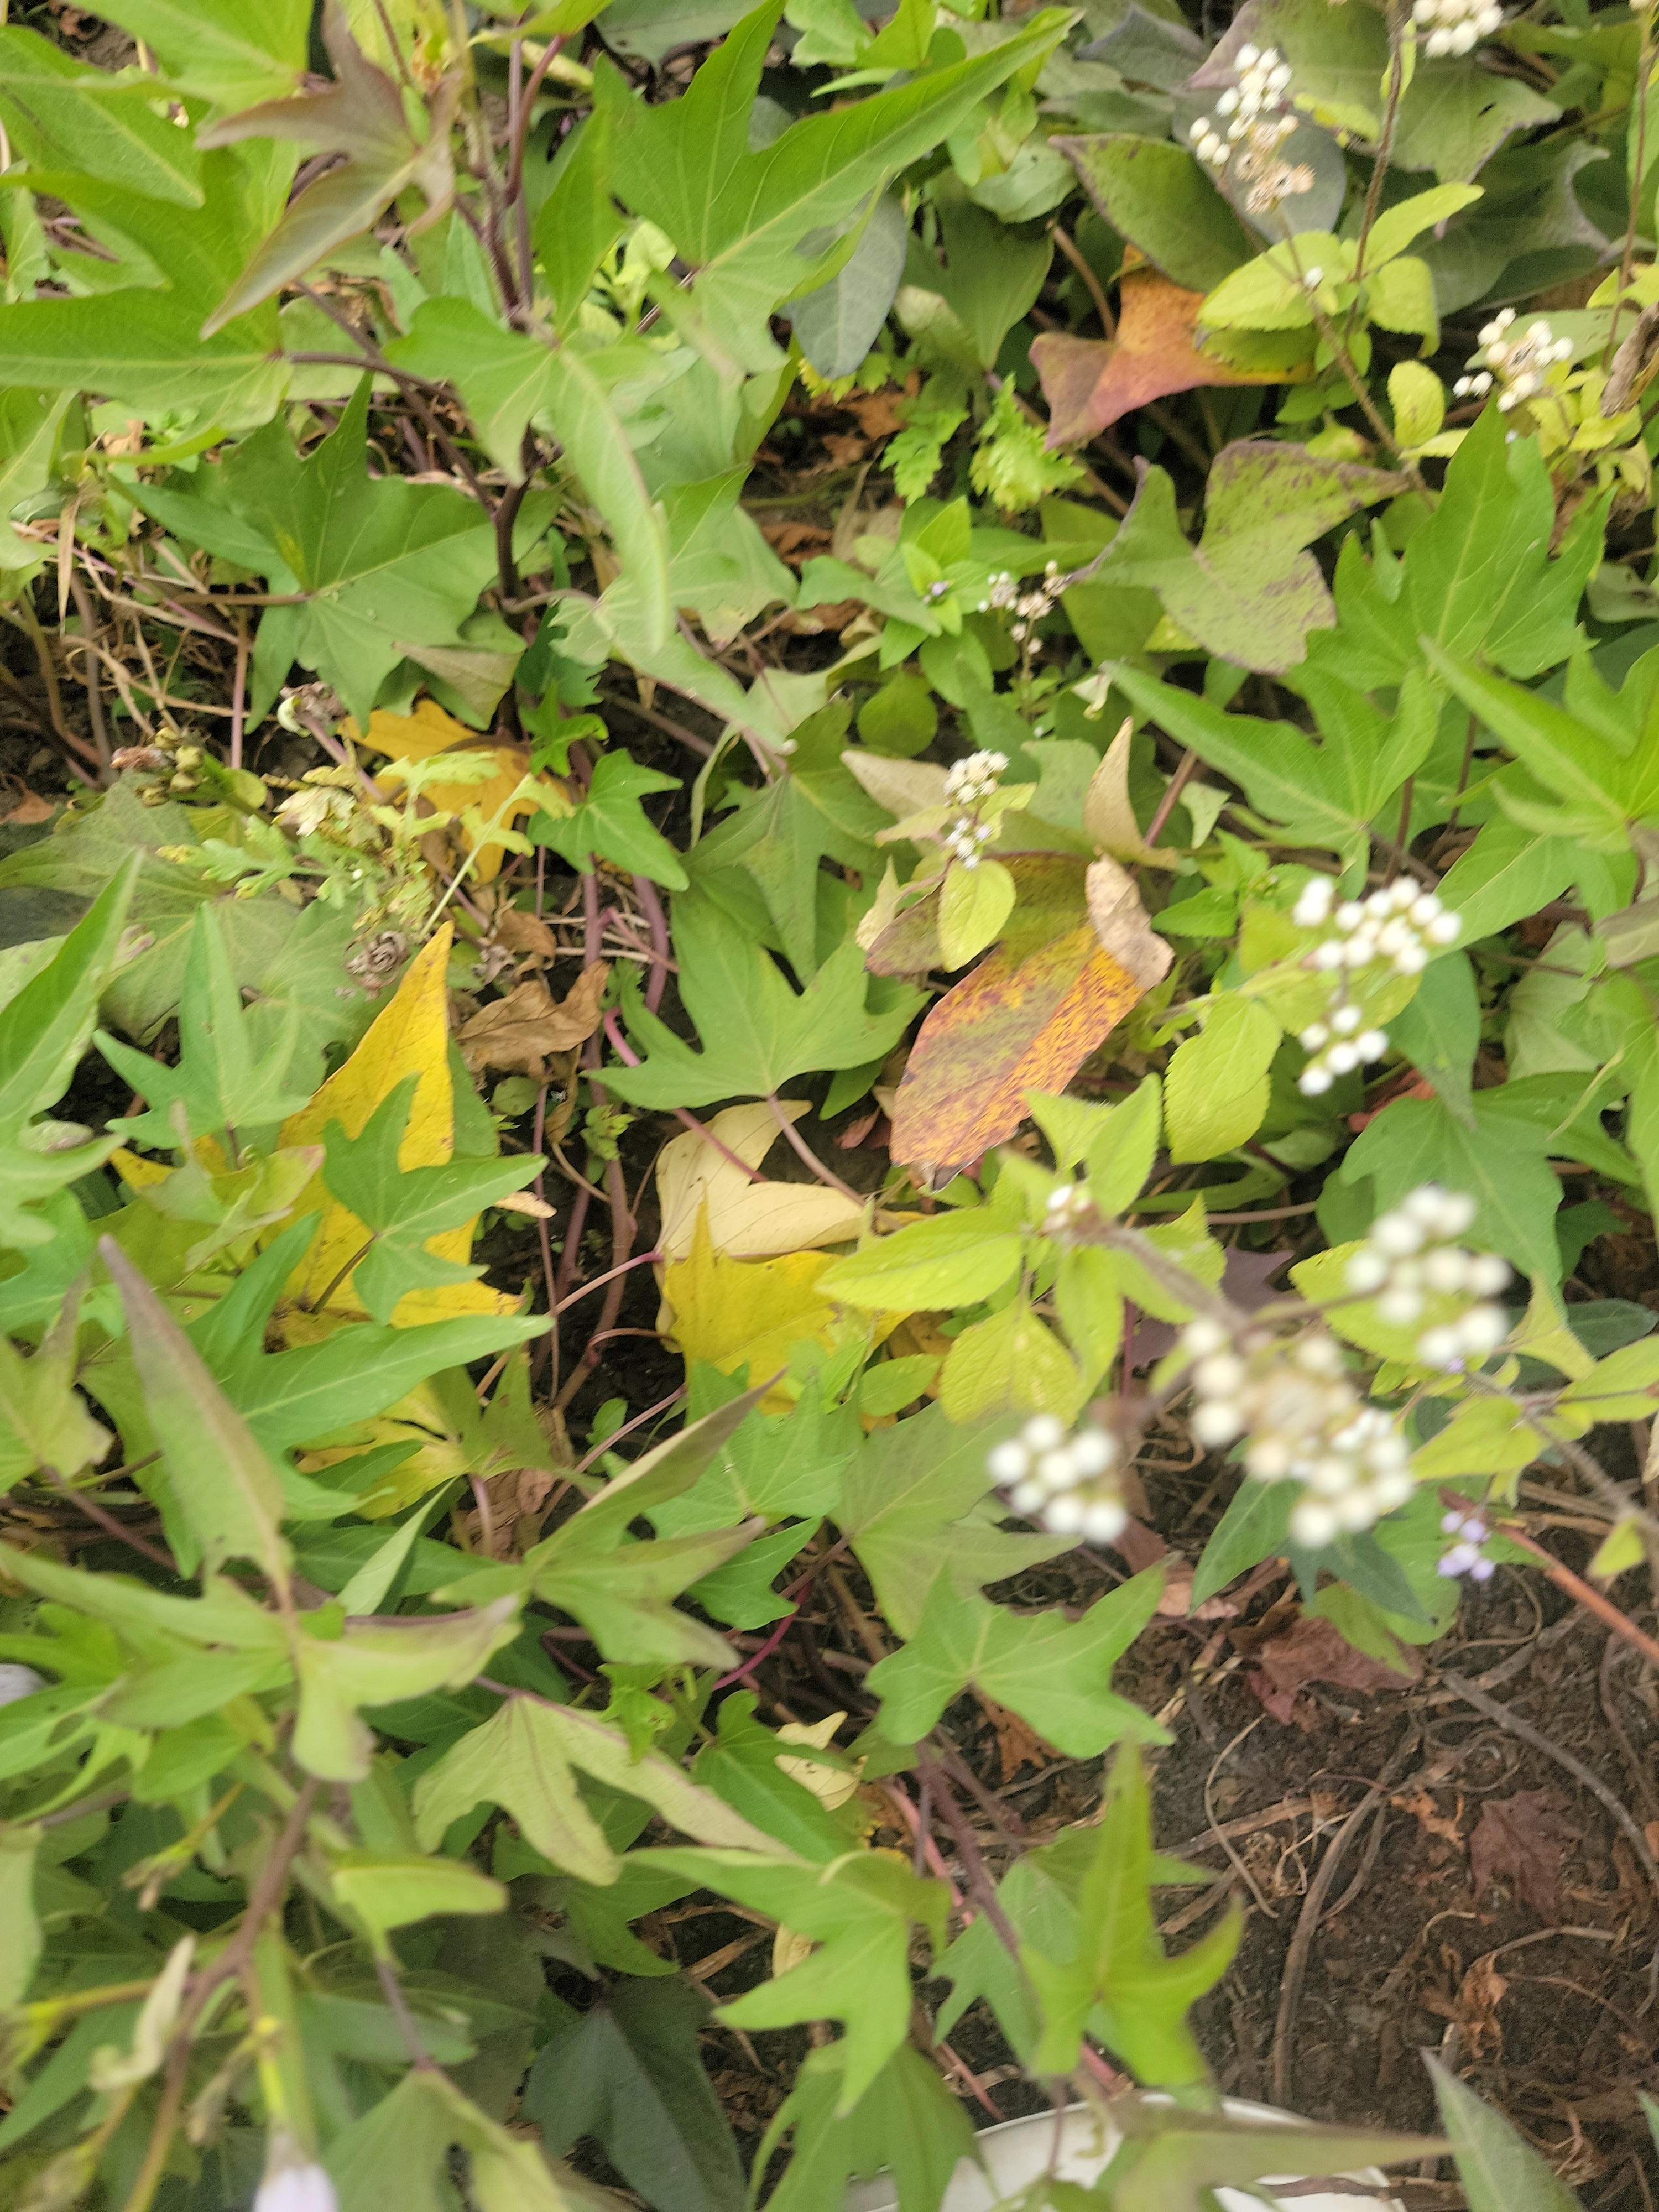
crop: sweet potato
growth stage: flowering
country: Tanzania
